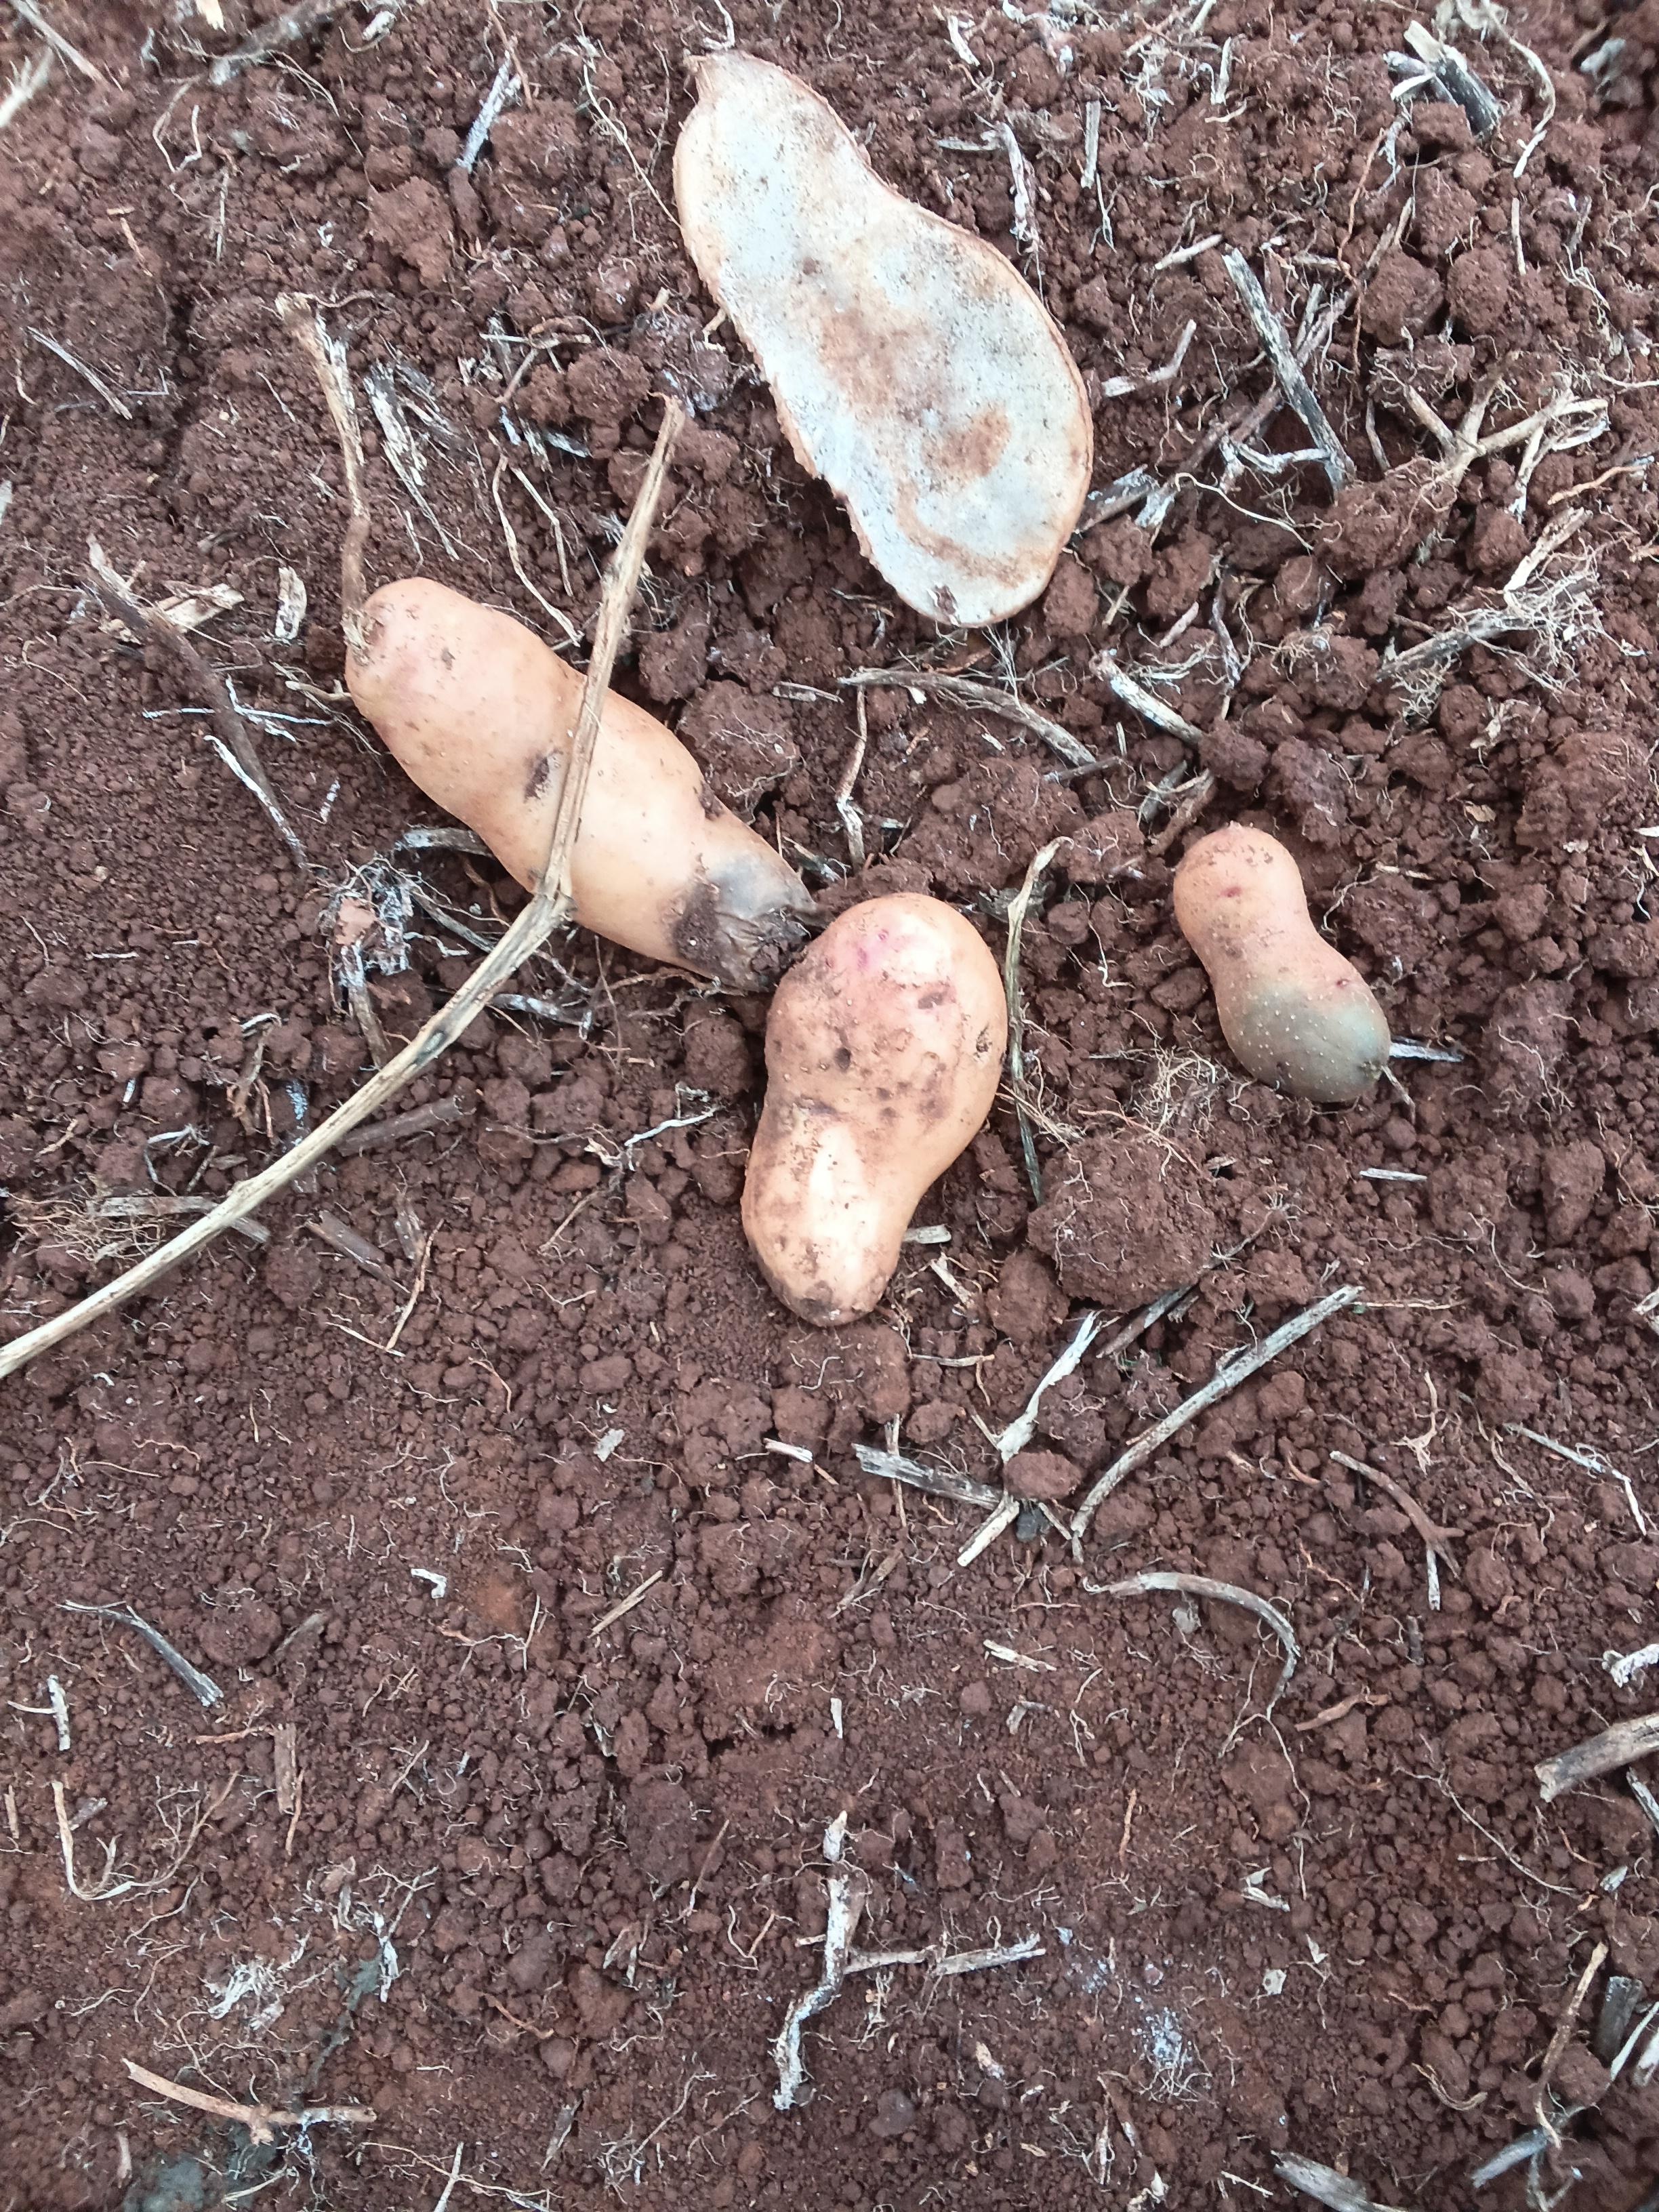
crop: potato
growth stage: harvest
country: Kenya
